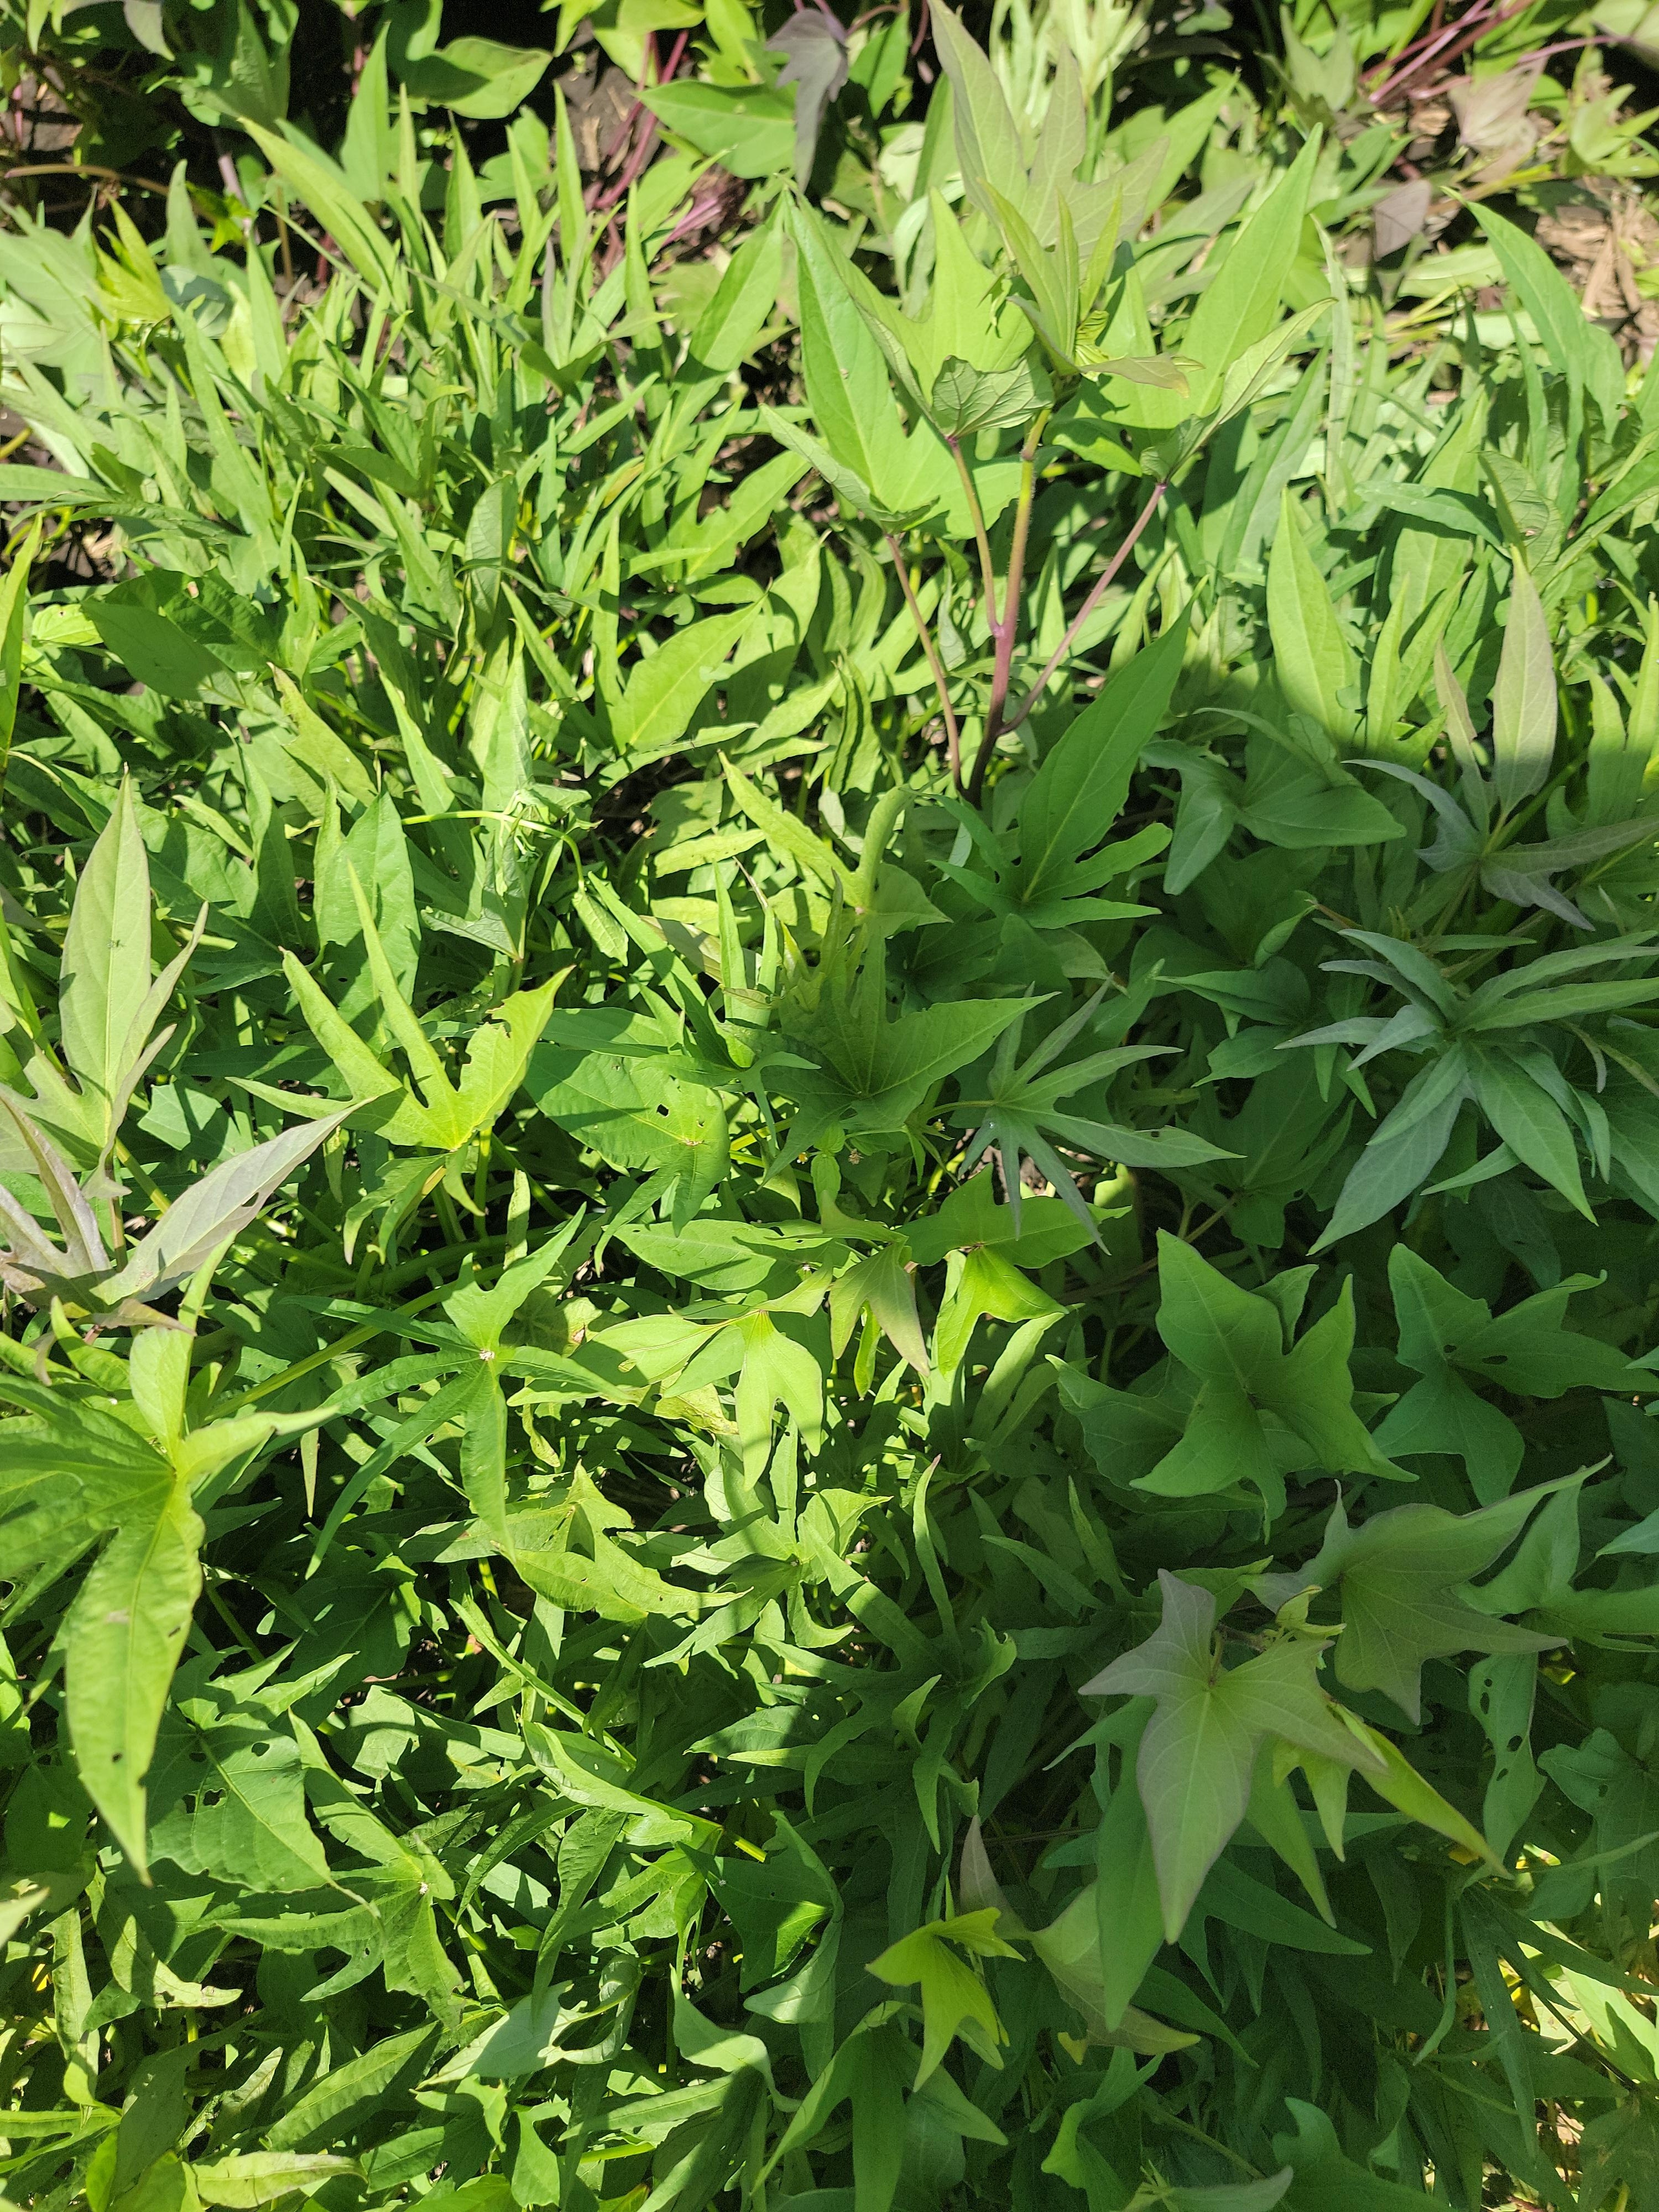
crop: sweet potato
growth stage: vegetative
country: Tanzania
